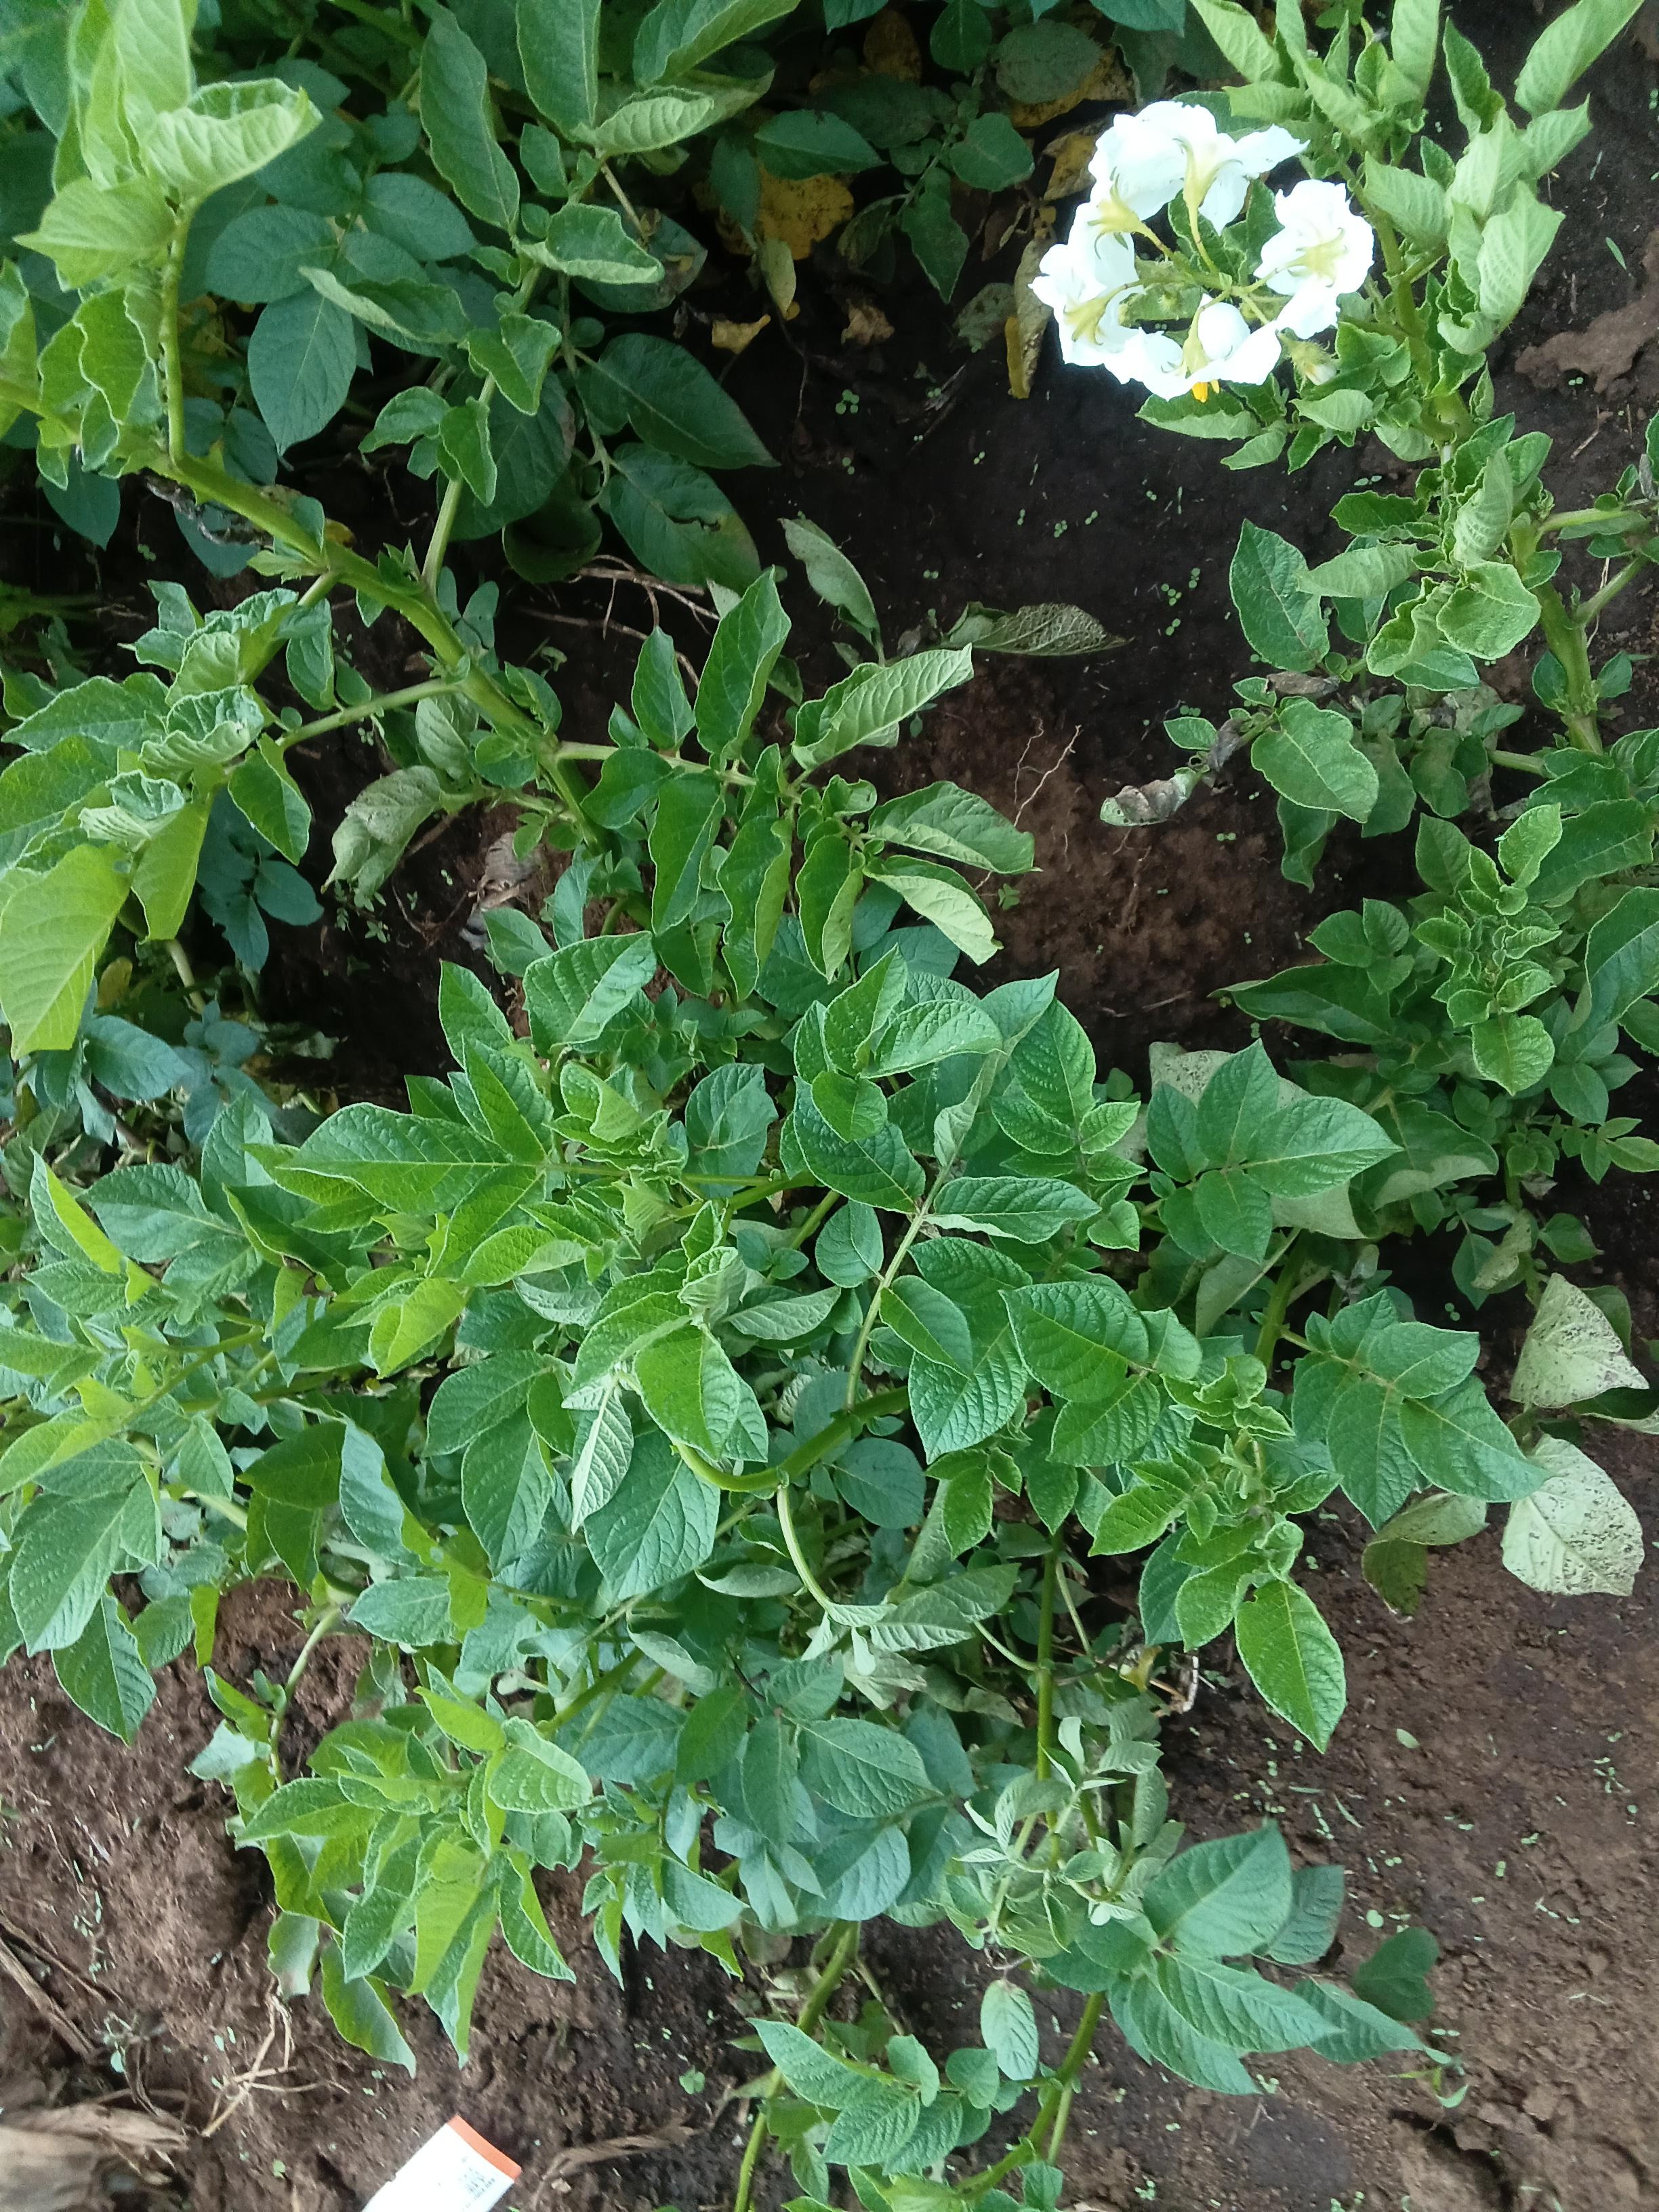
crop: potato
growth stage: flowering
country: Kenya
